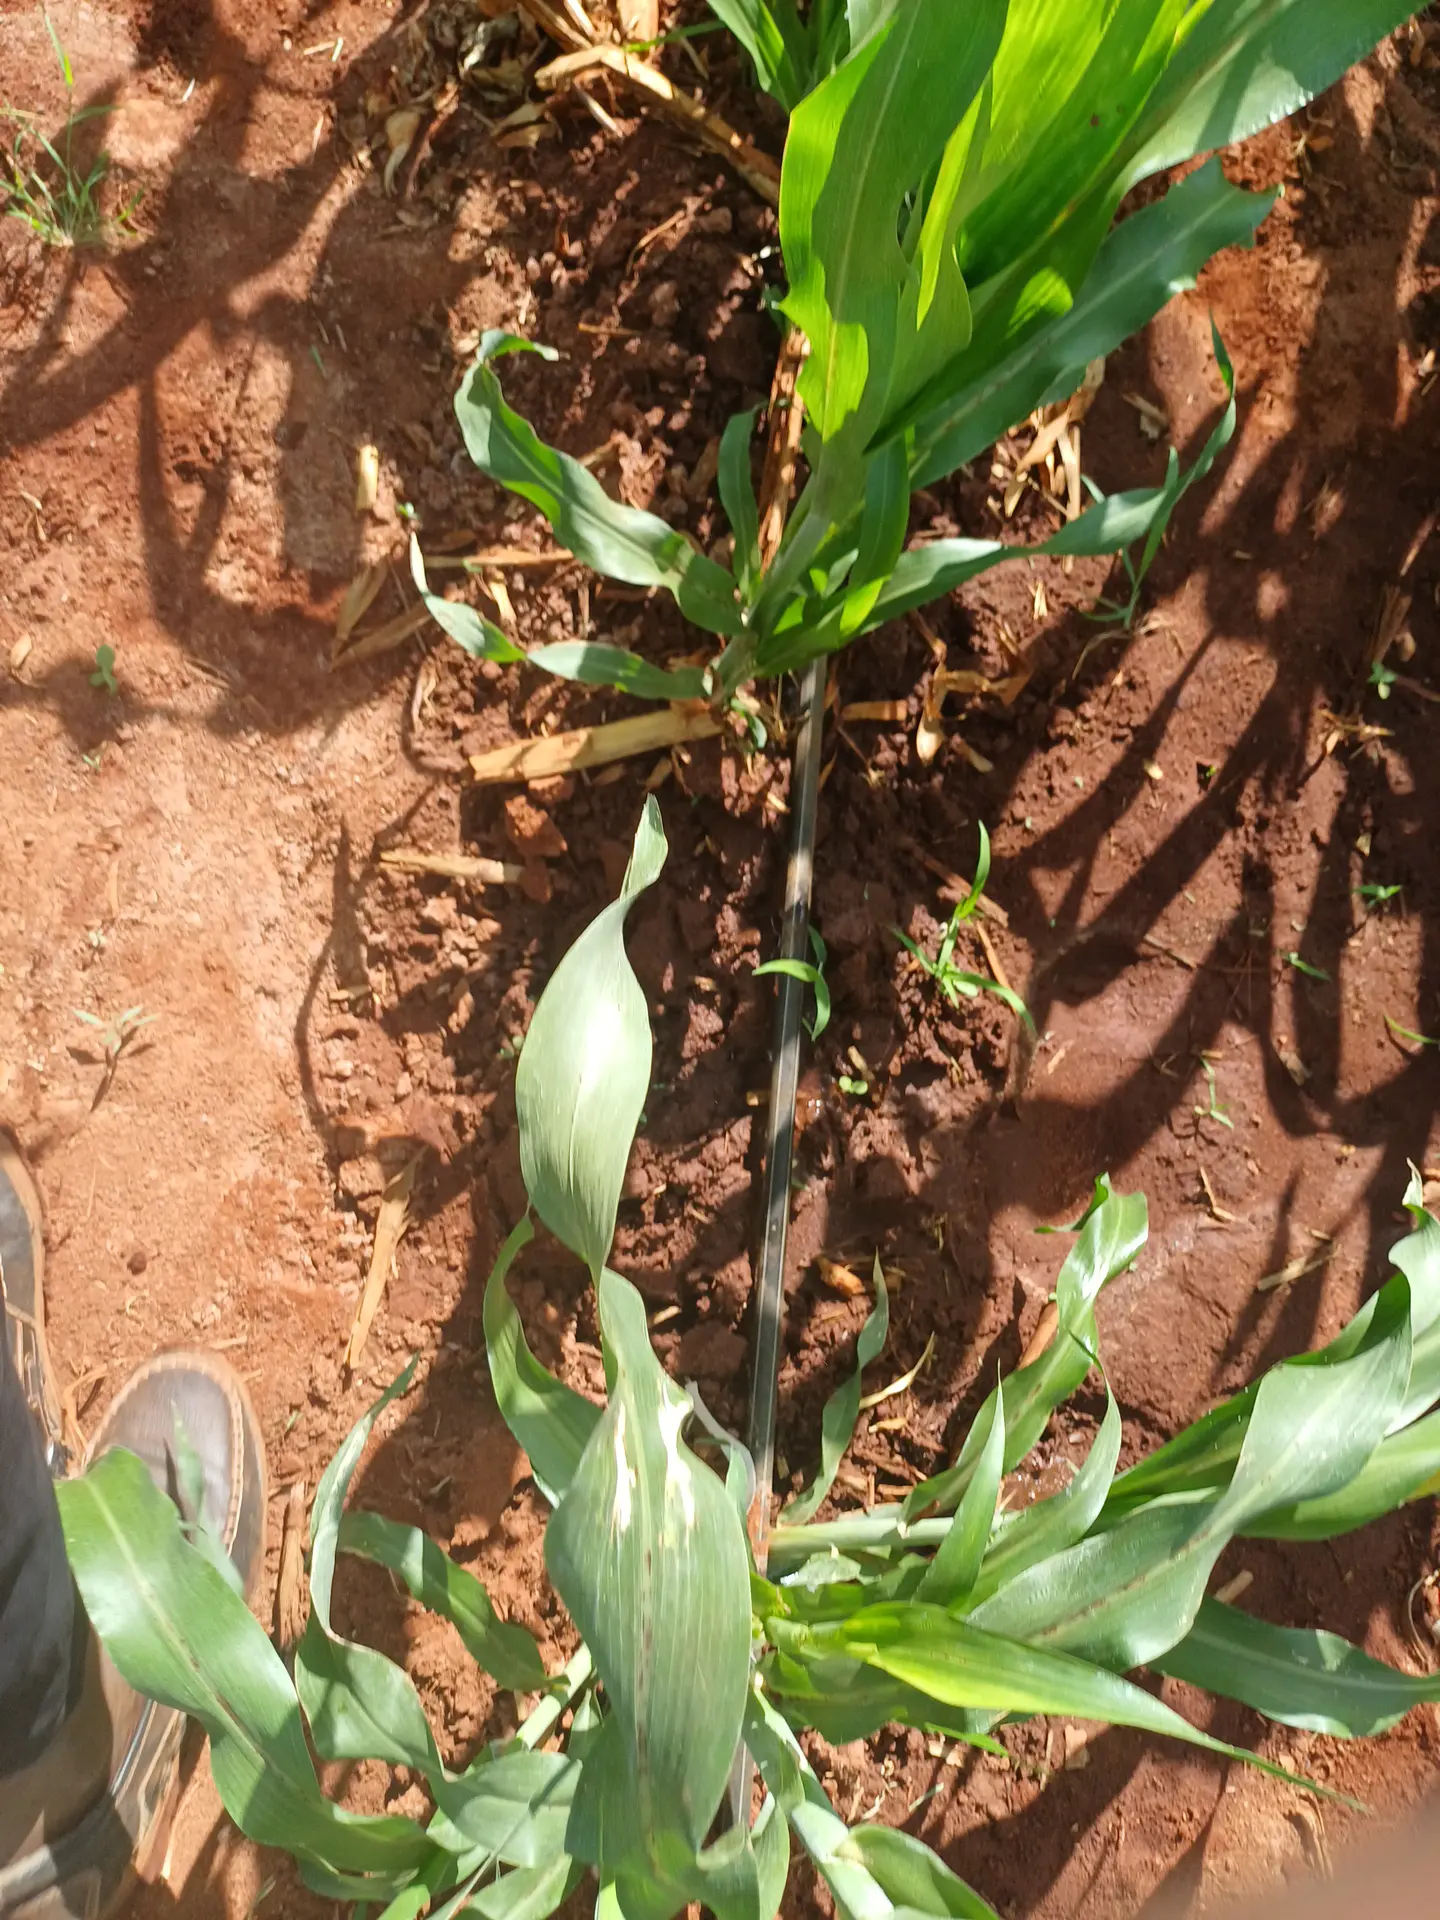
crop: sorghum
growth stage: vegetative
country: Kenya
